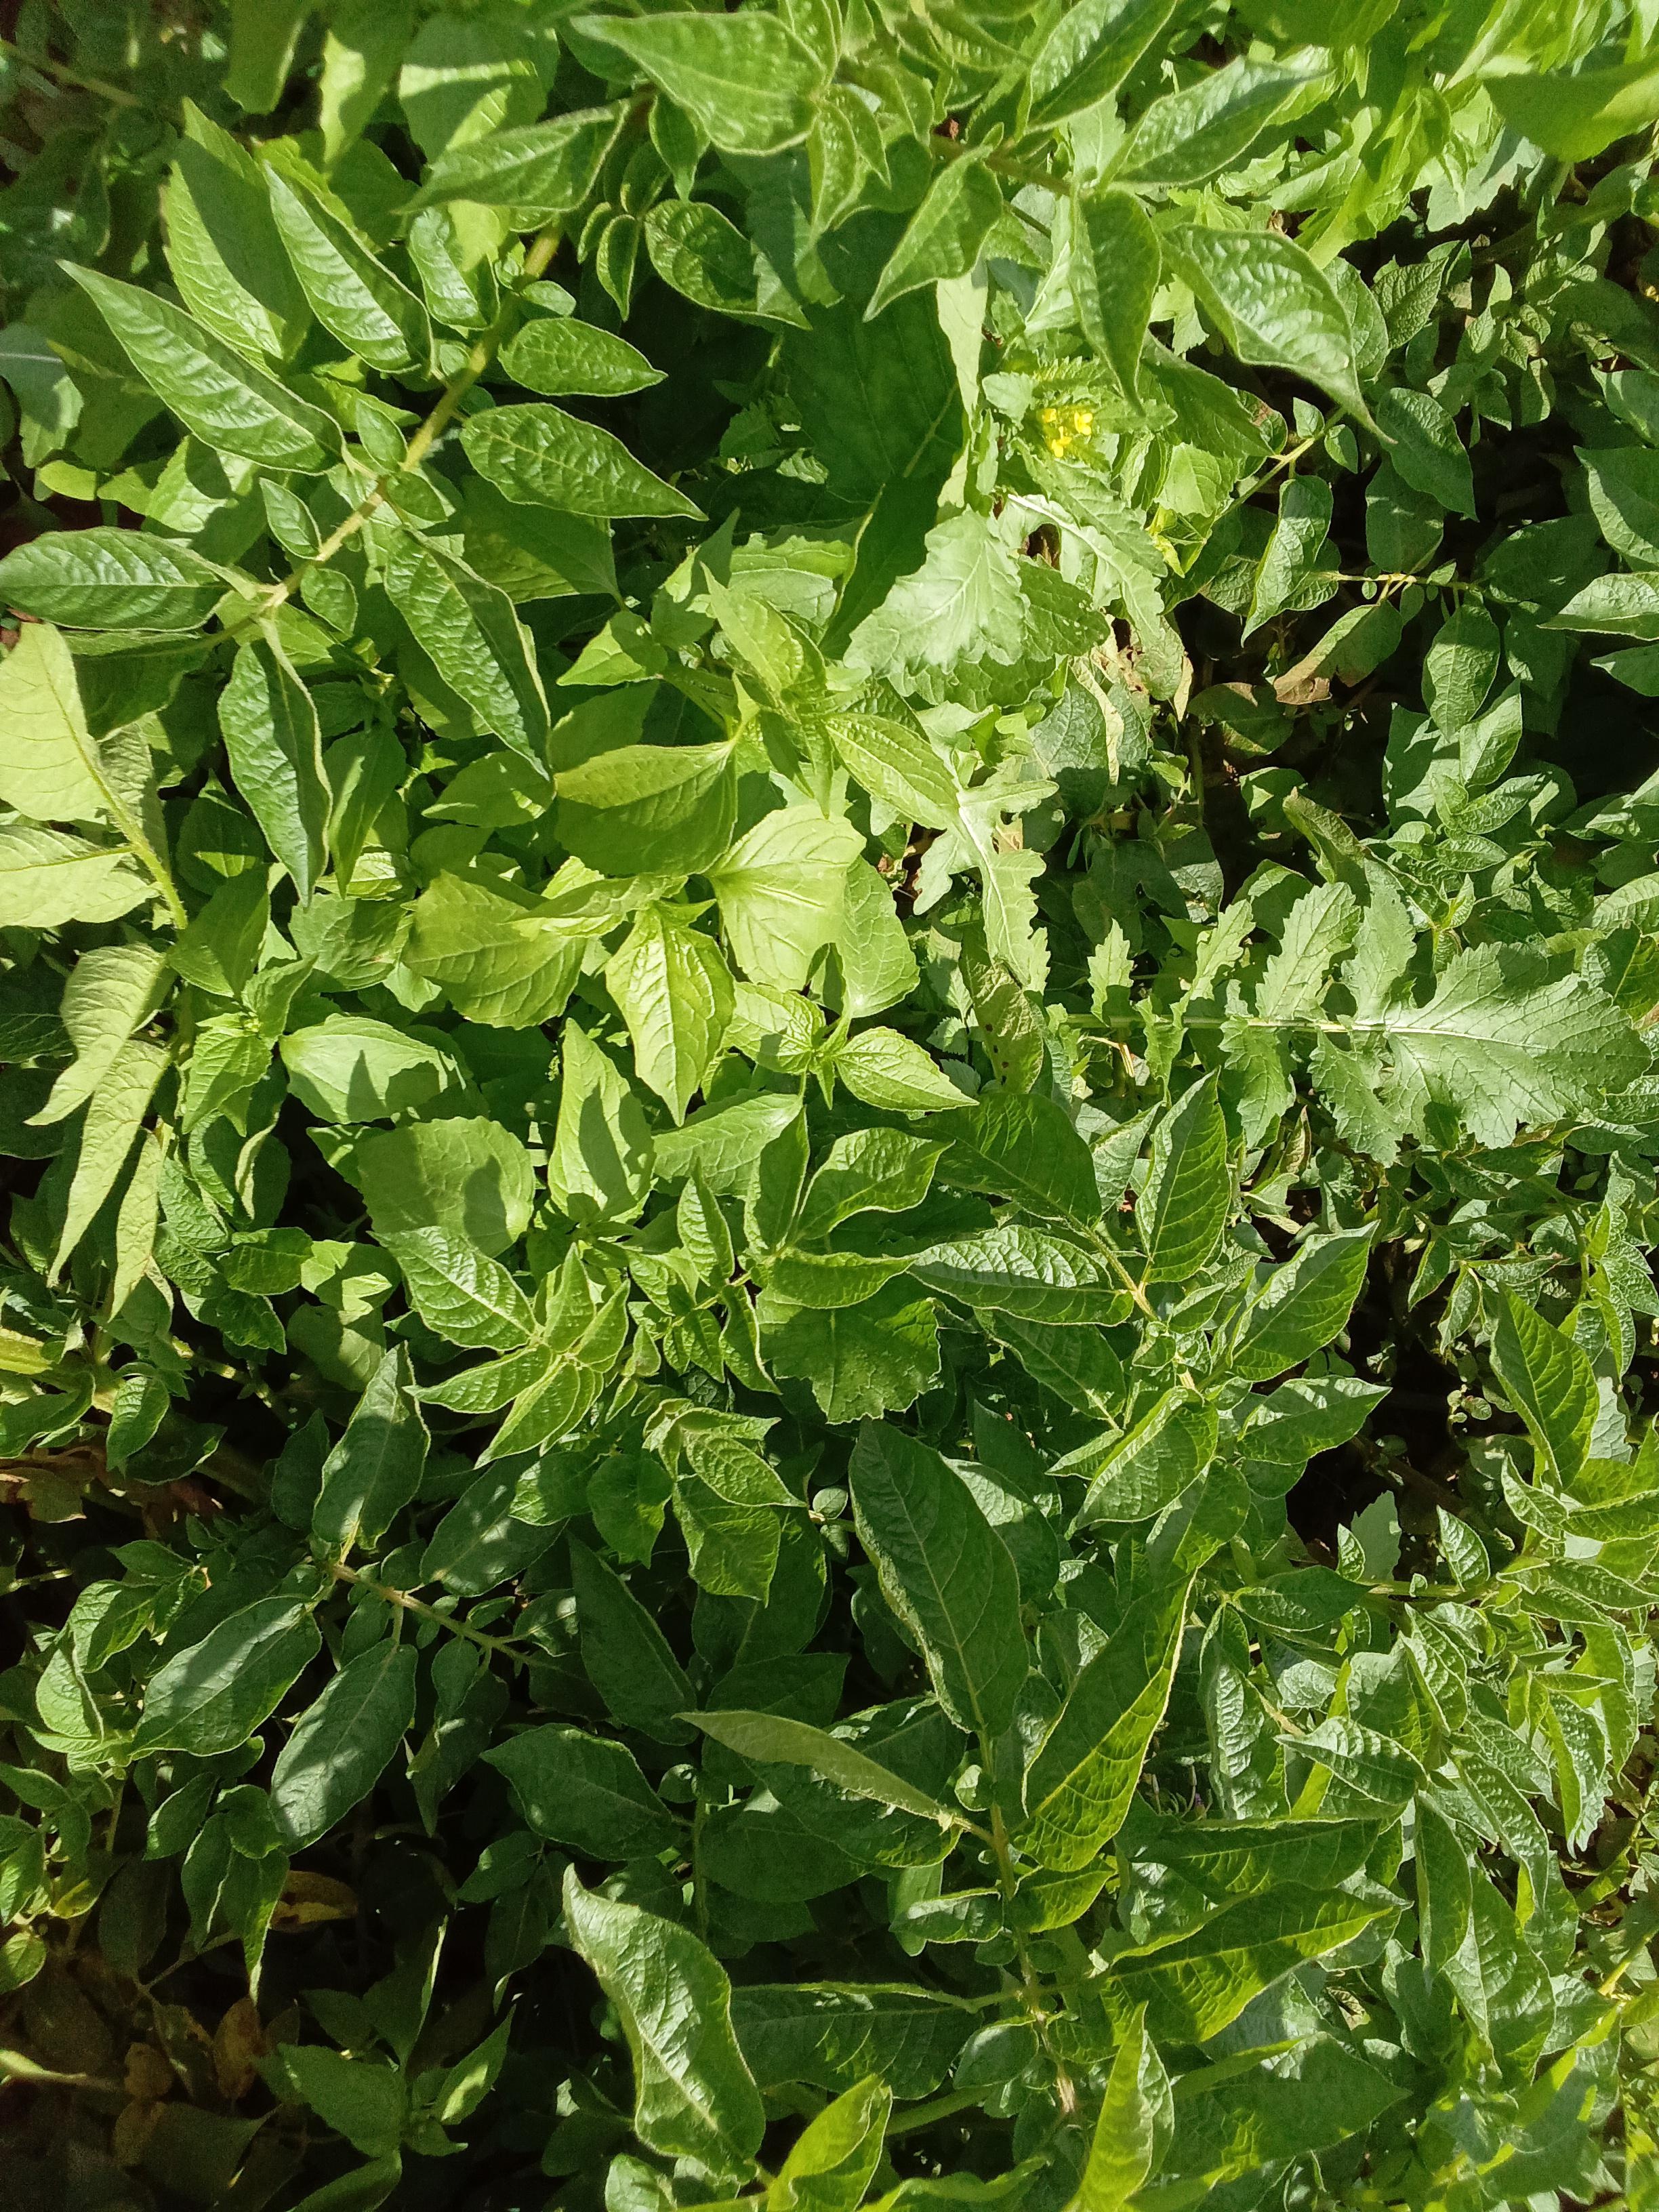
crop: potato
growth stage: flowering
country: Kenya
